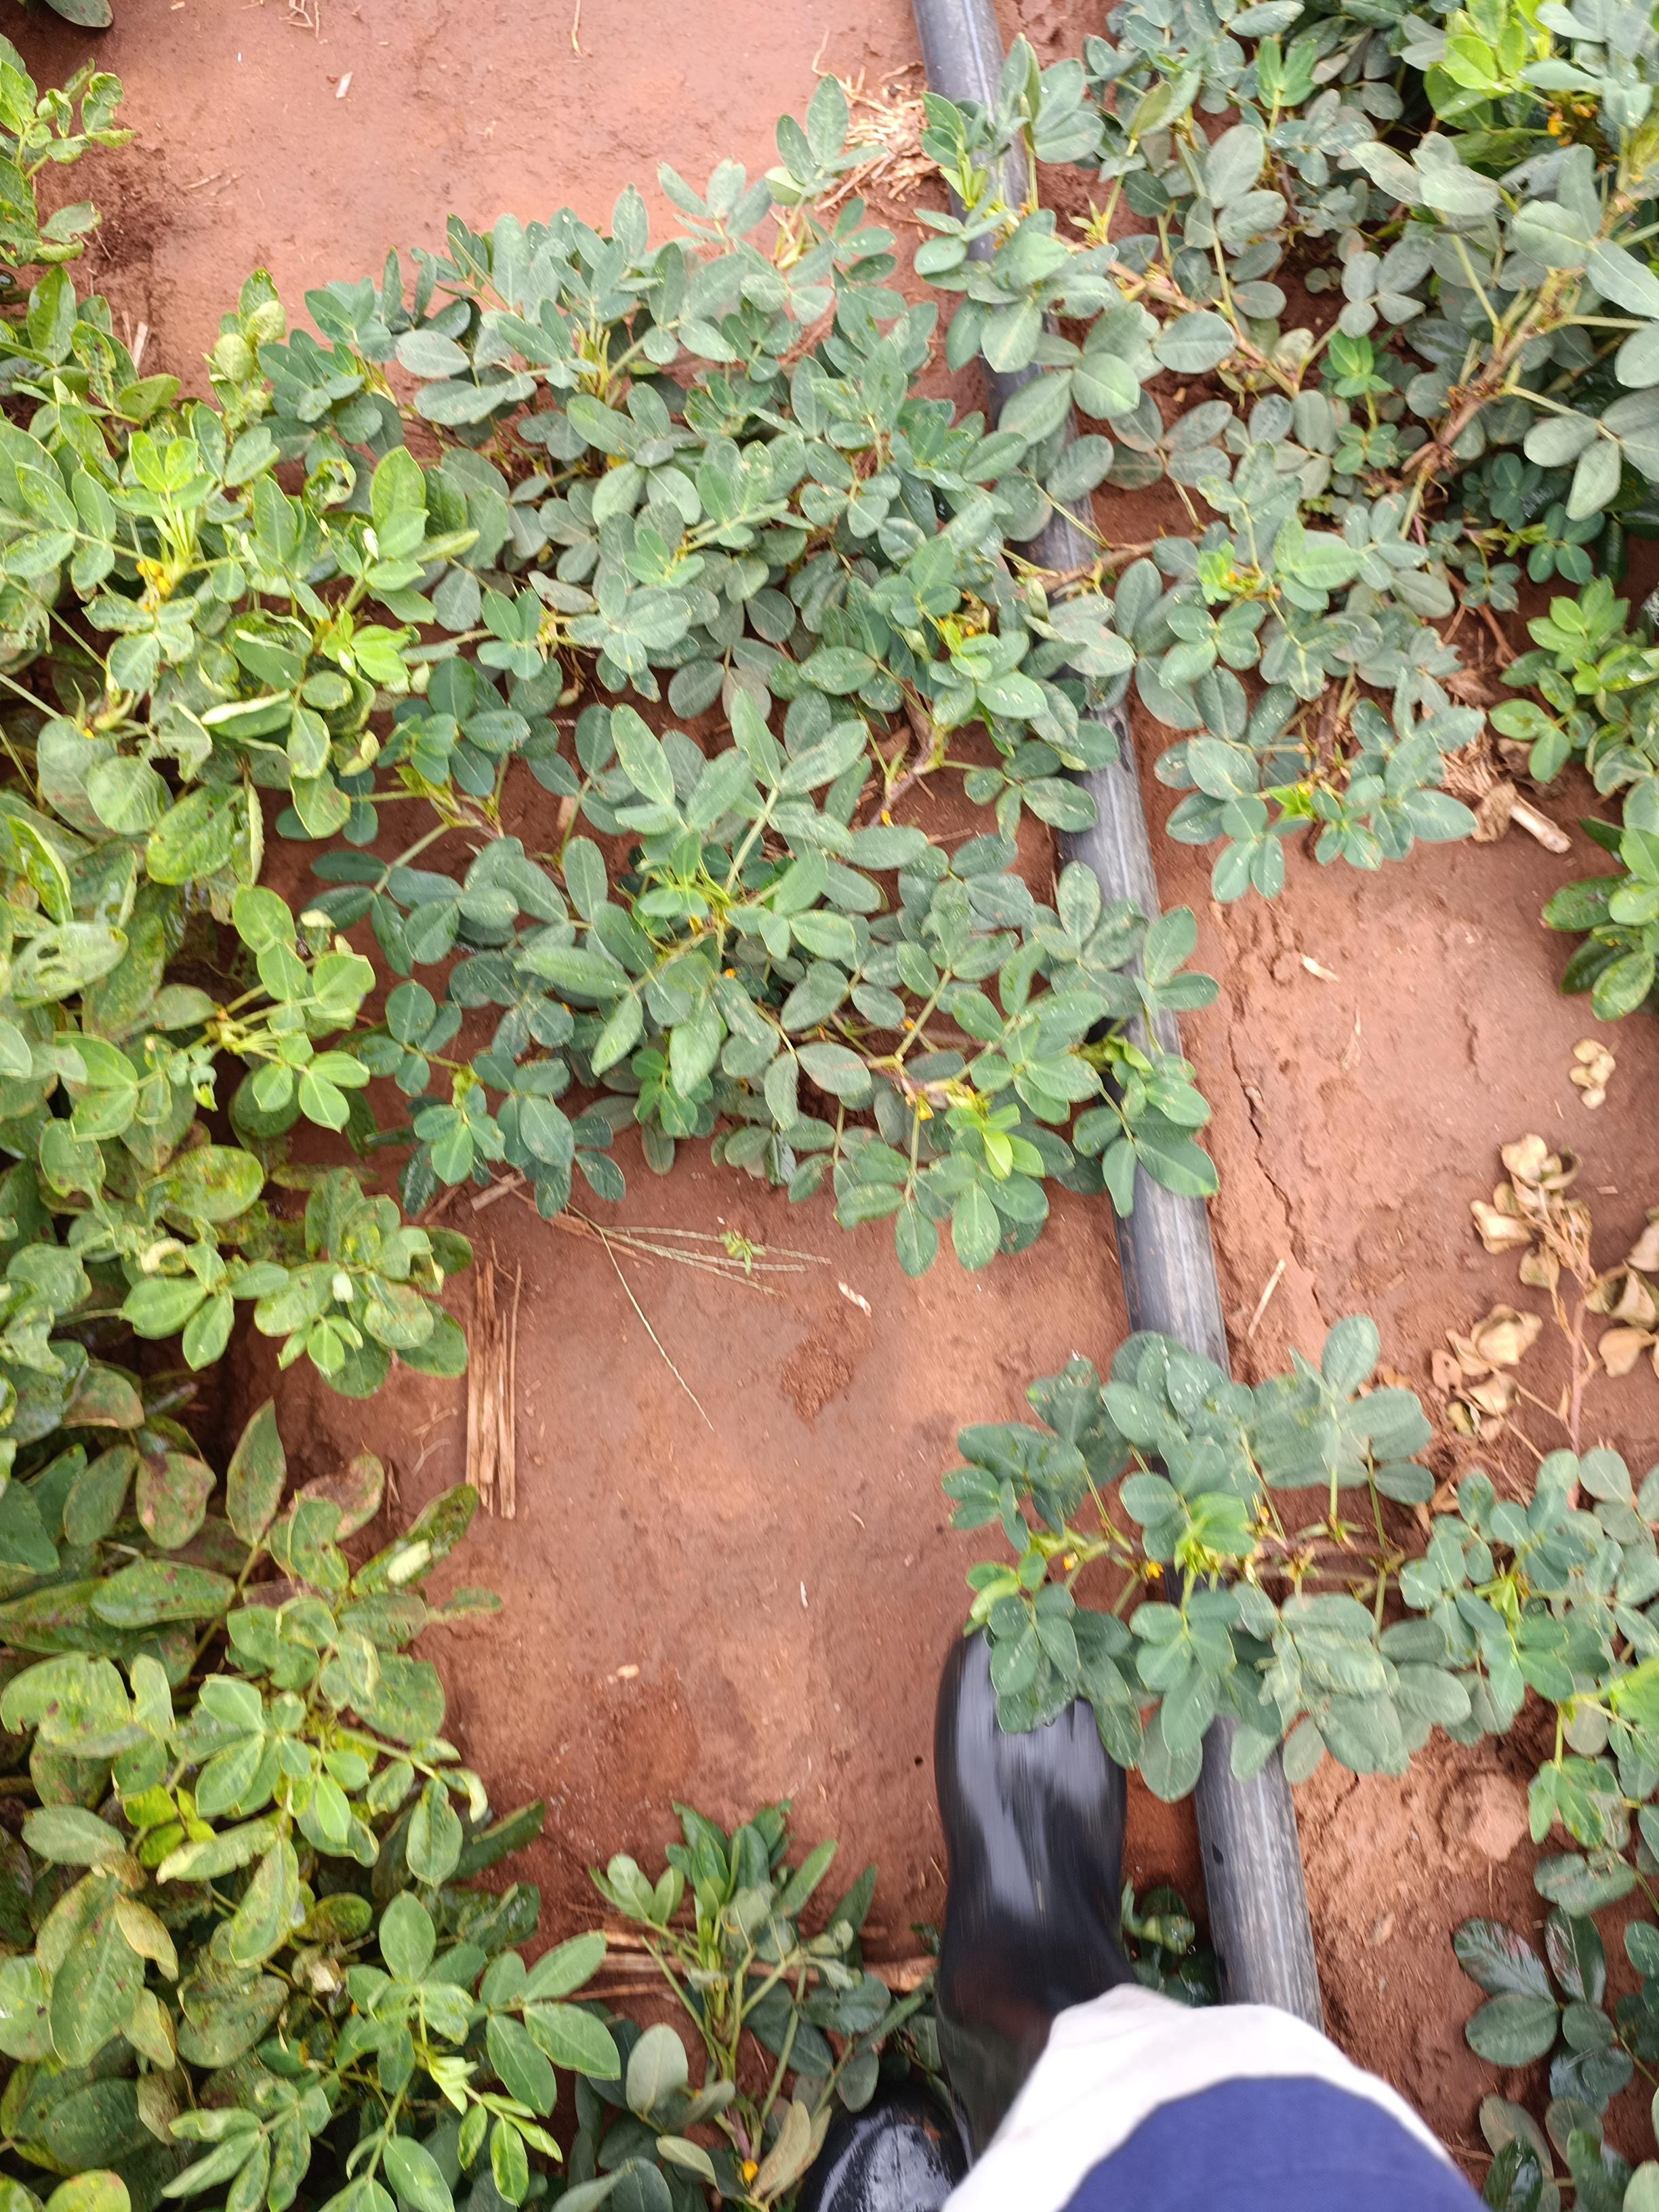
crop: groundnut
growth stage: pegging
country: Kenya
